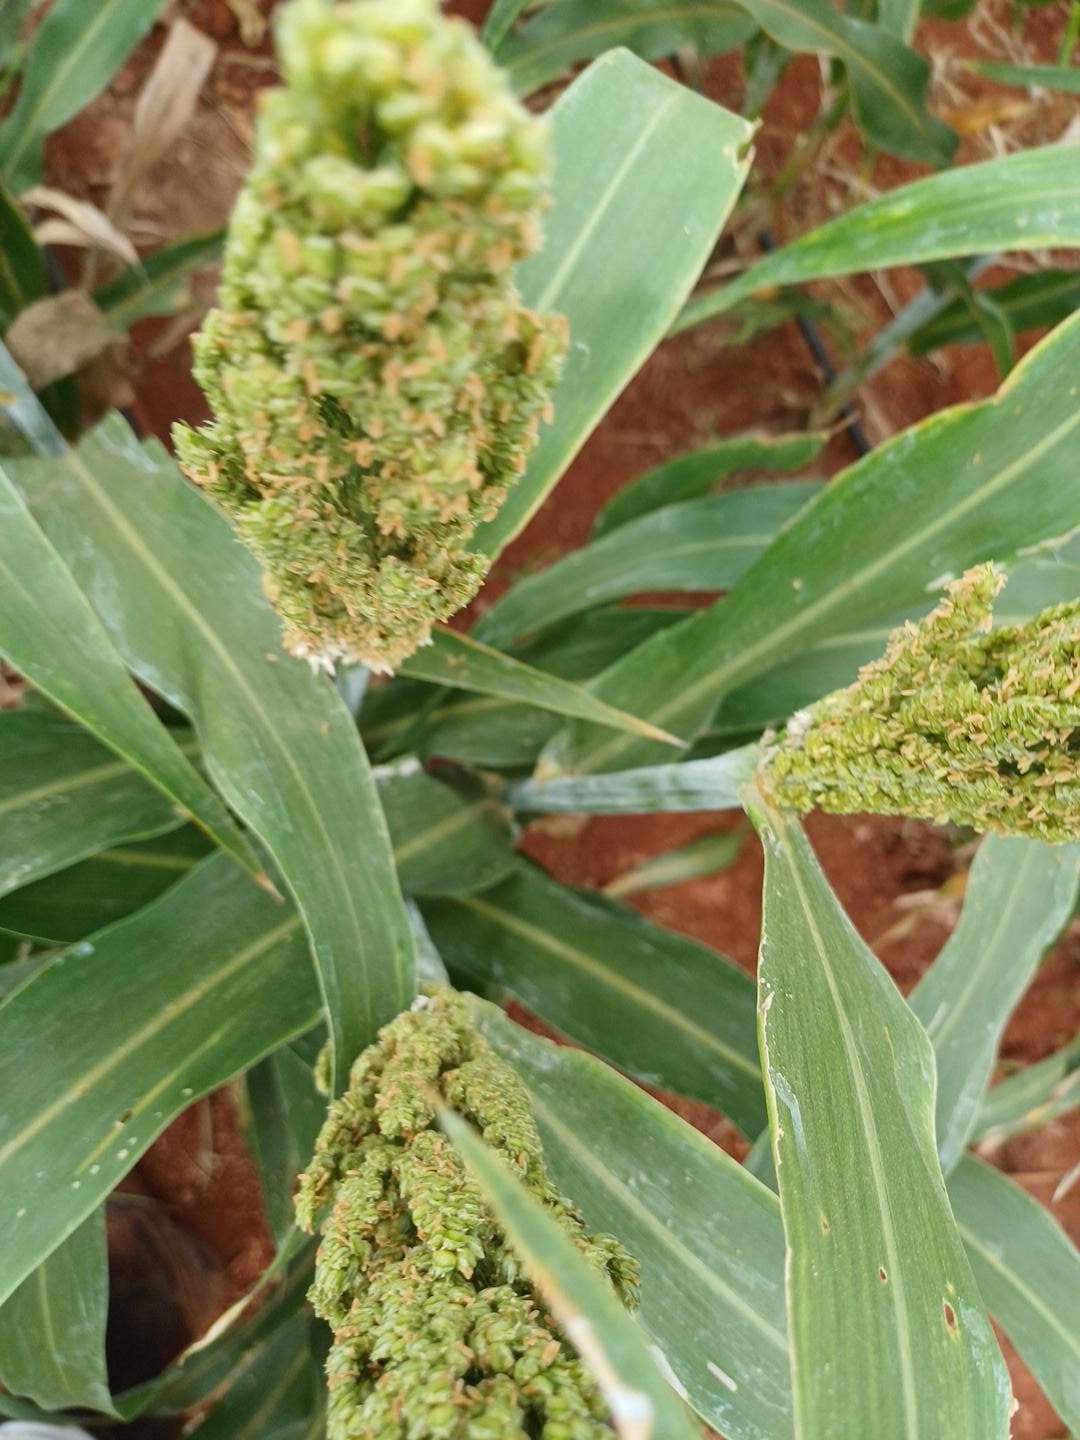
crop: sorghum
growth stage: filling grain
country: Kenya
